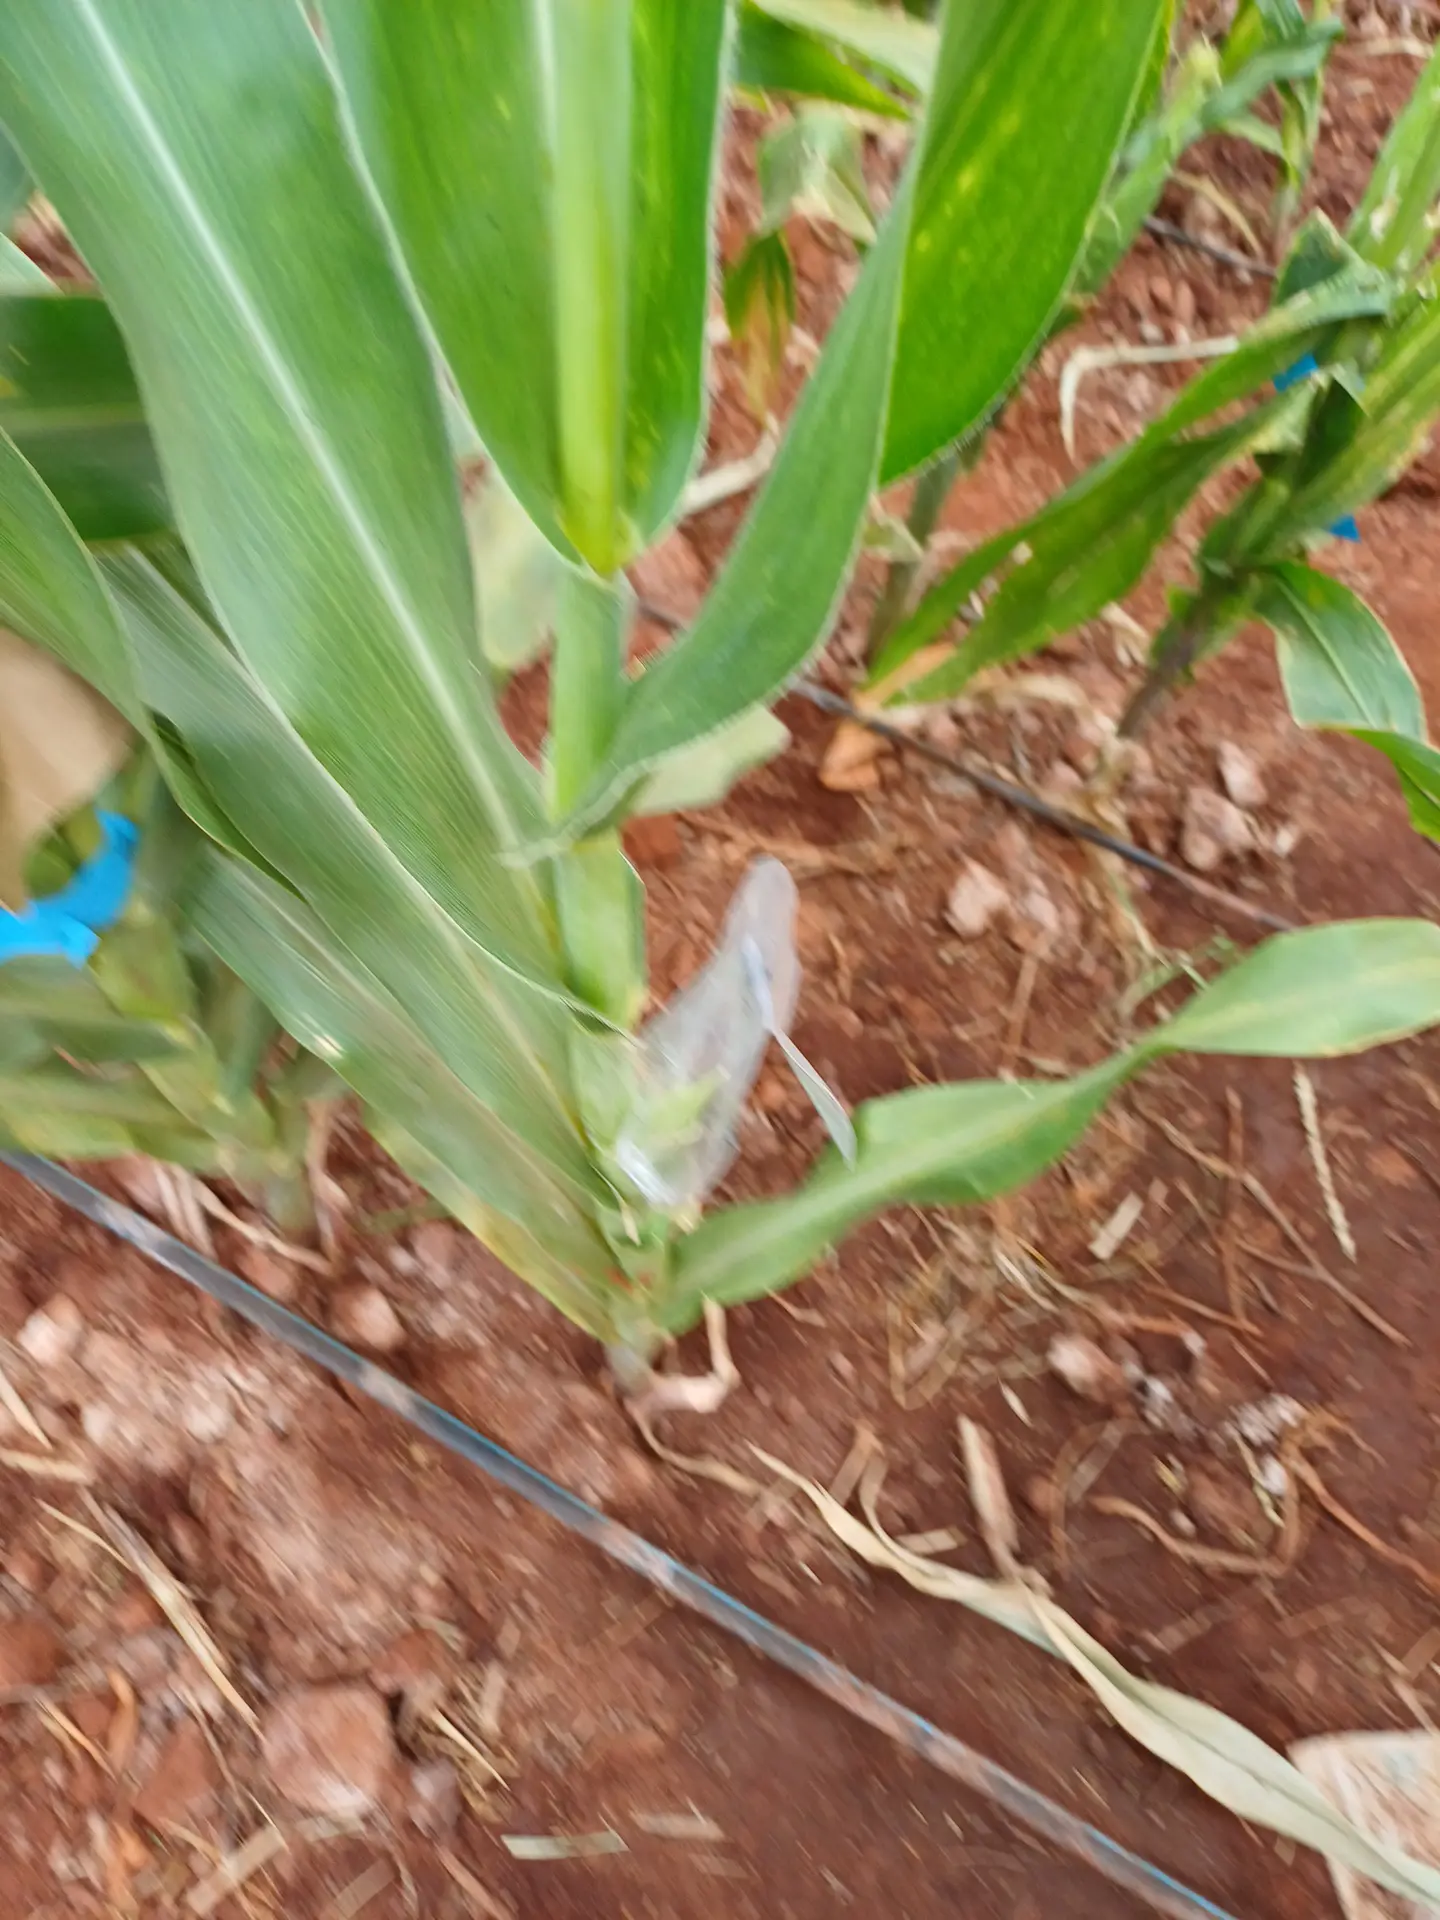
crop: maize
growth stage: flowering
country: Kenya
